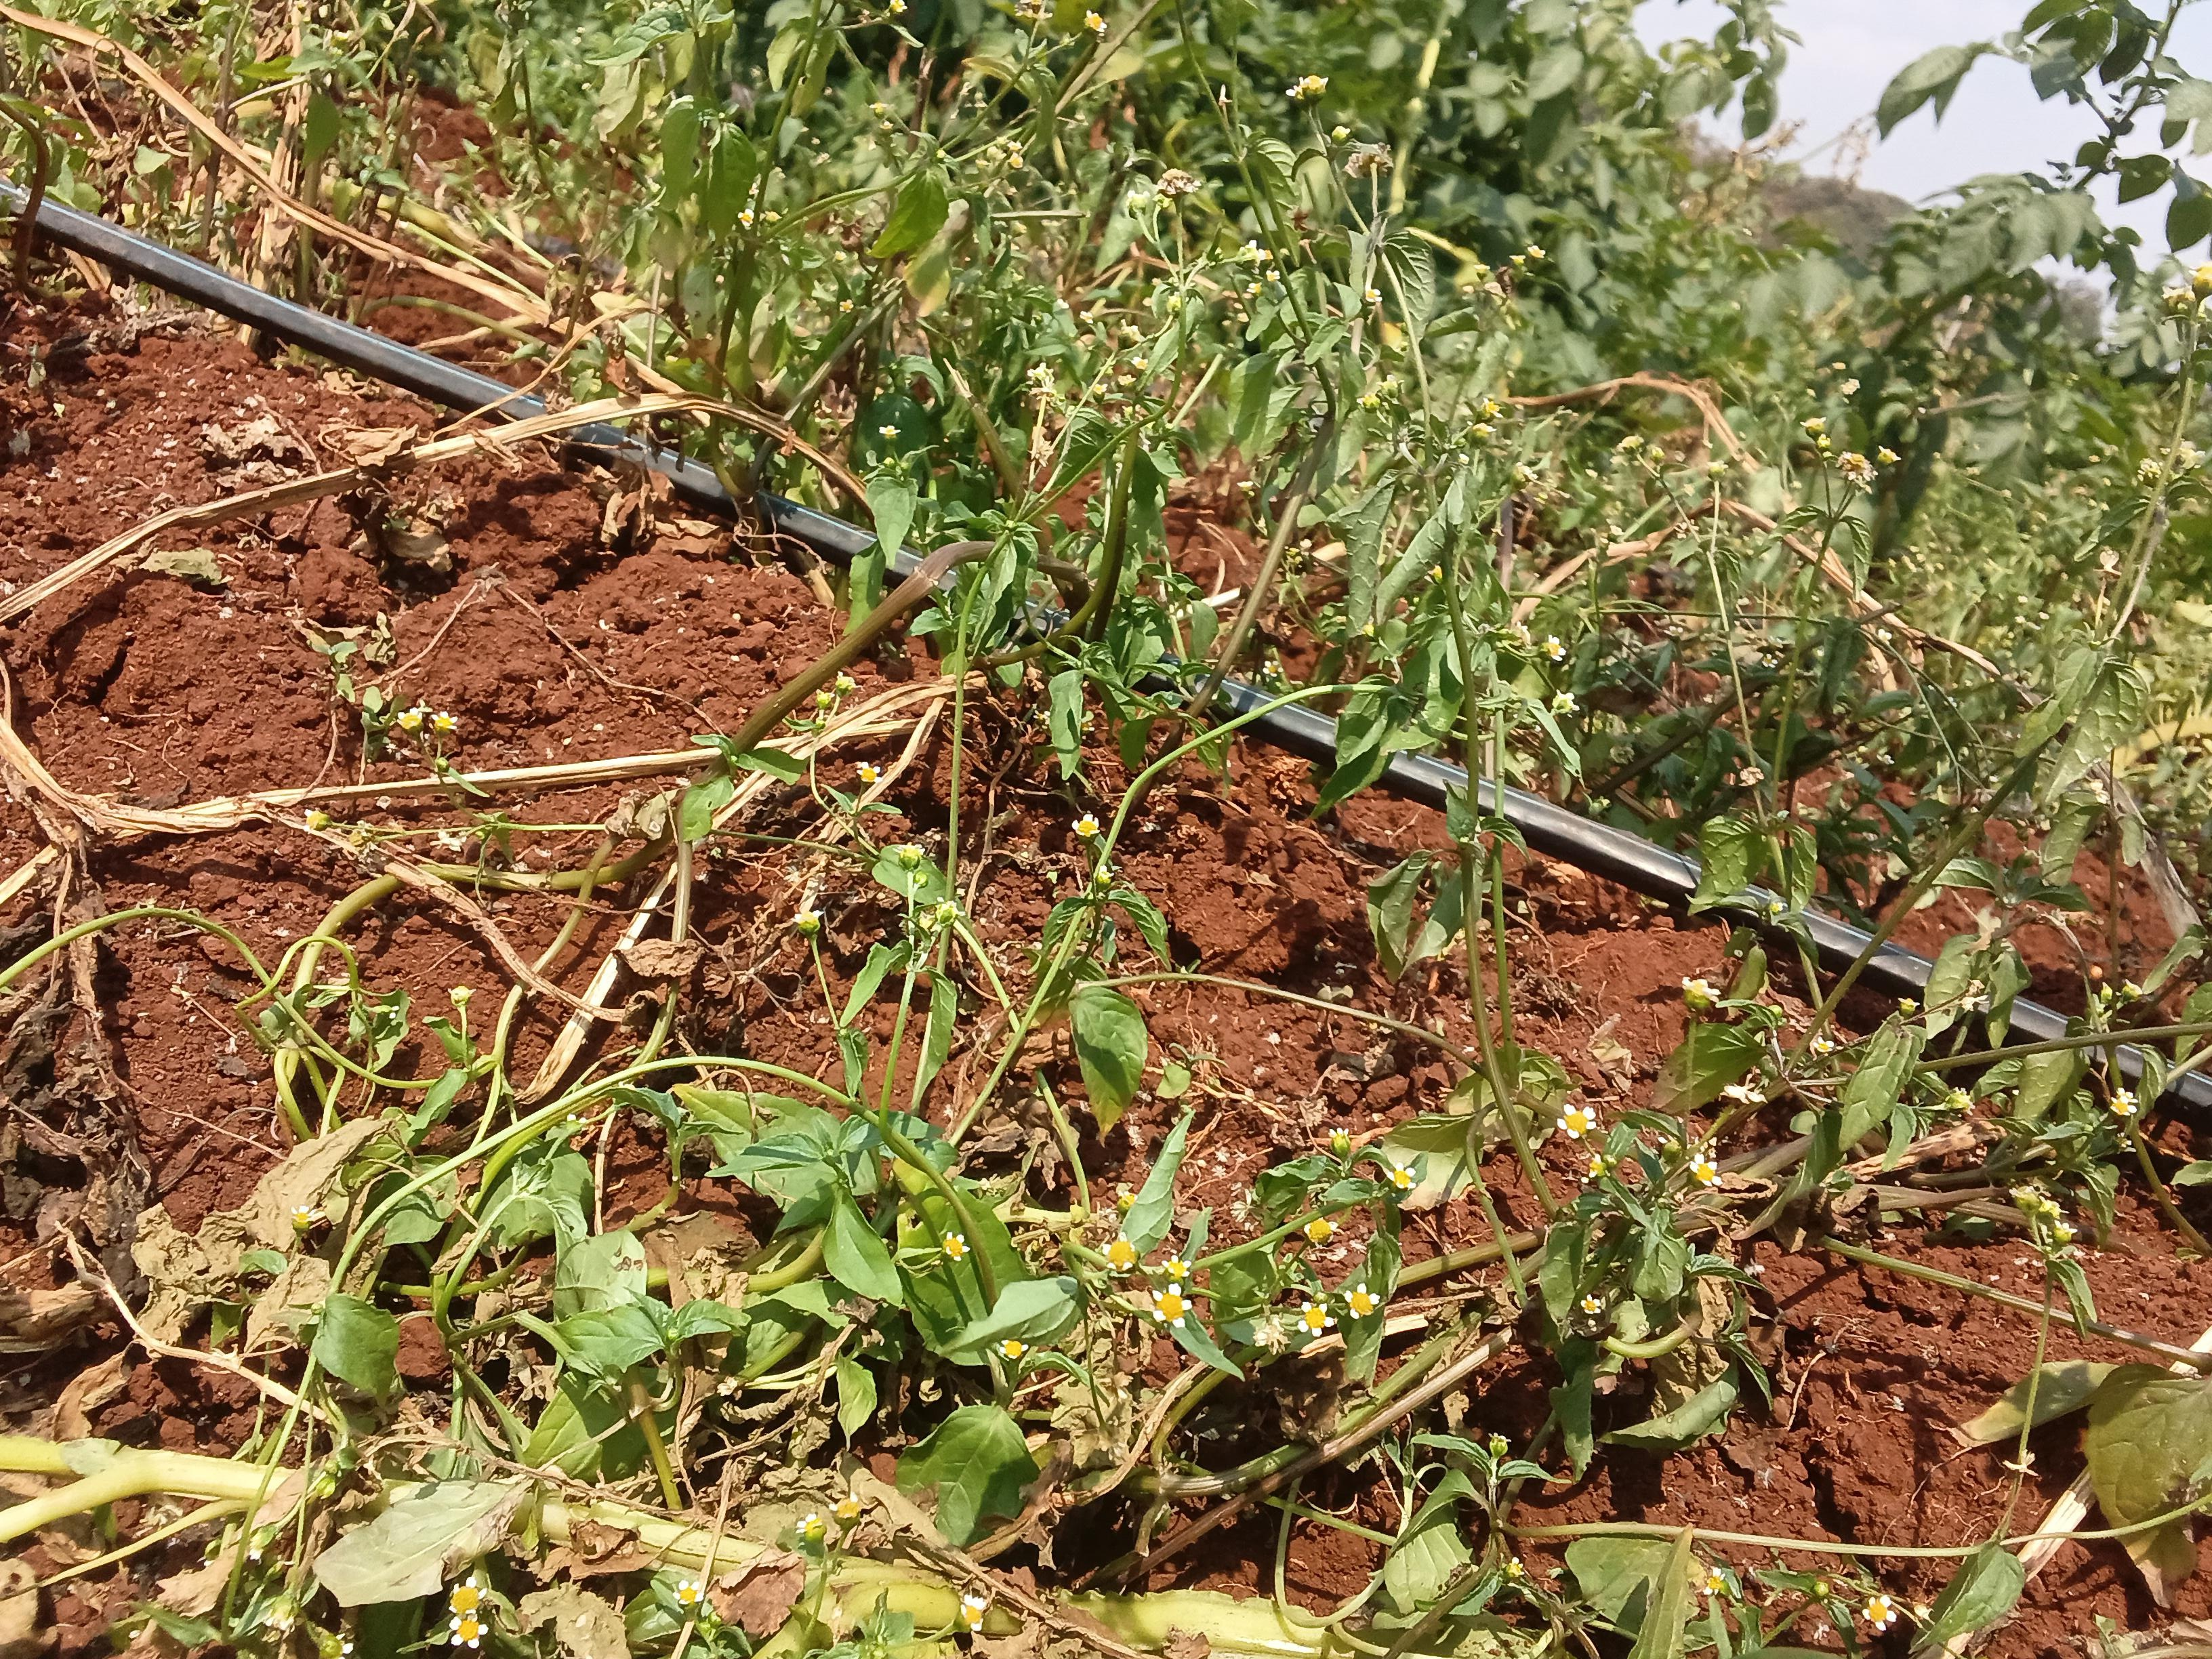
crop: potato
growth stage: maturity
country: Kenya
